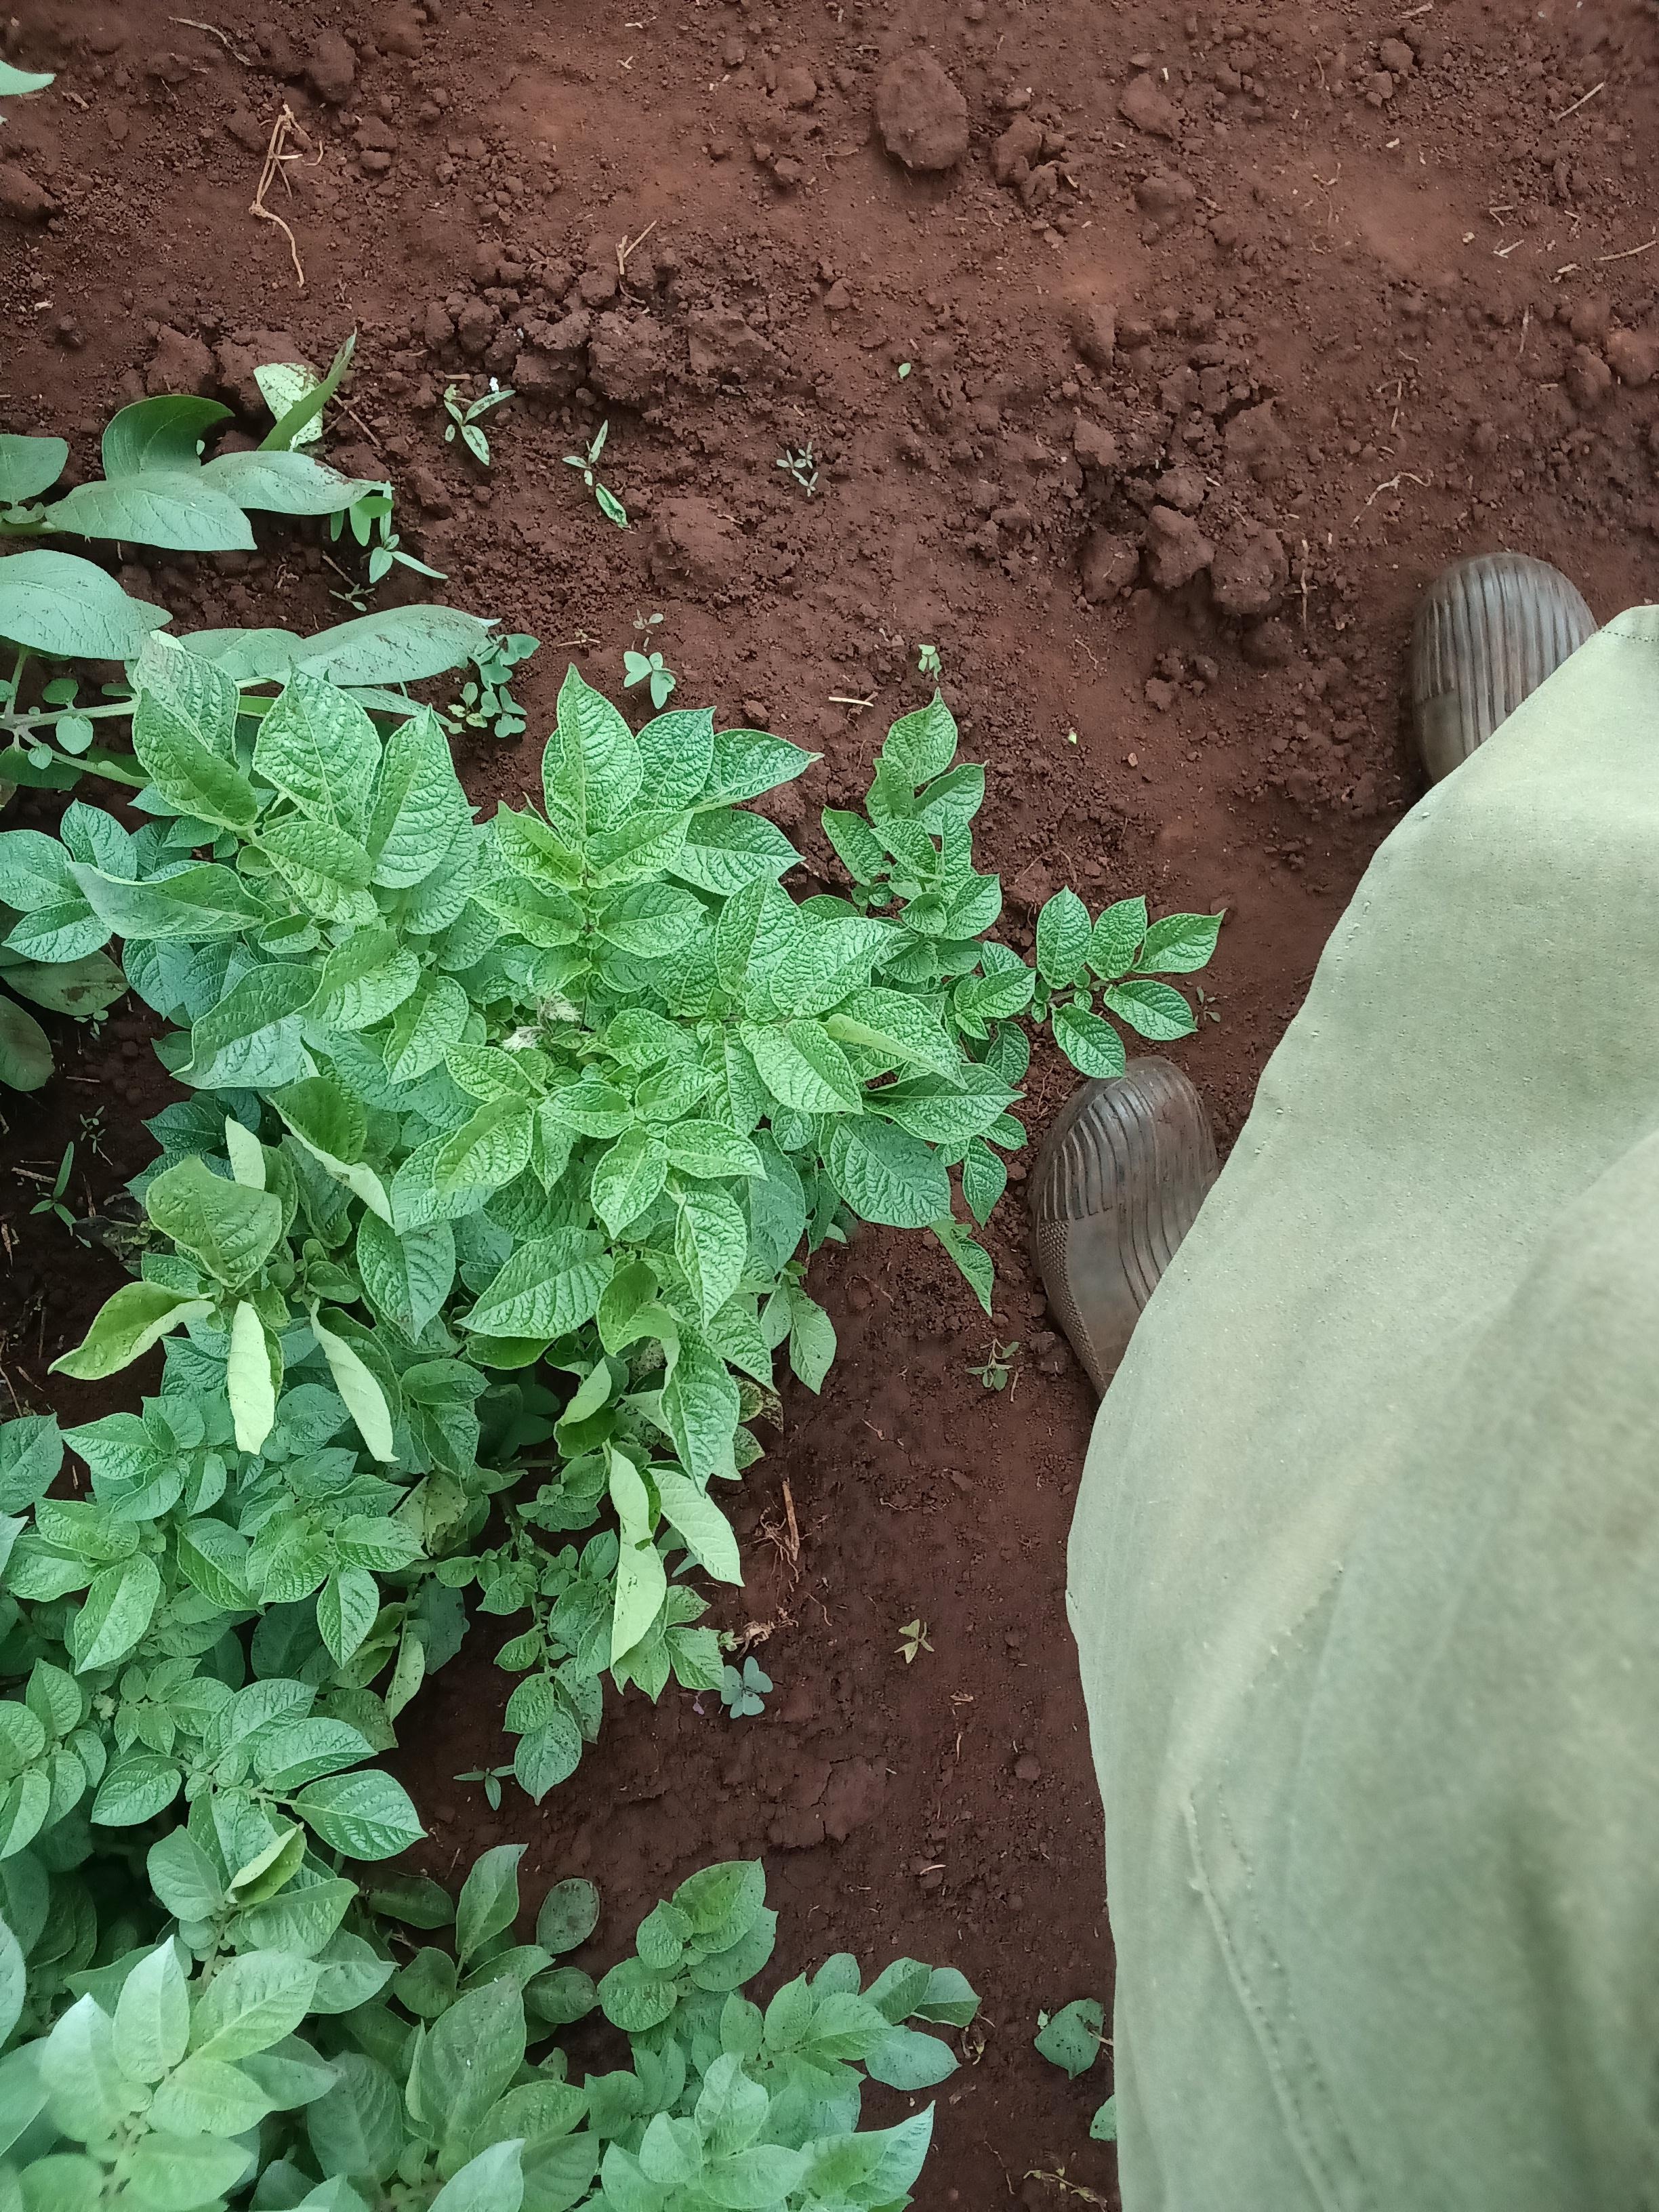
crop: potato
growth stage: flowering
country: Kenya
